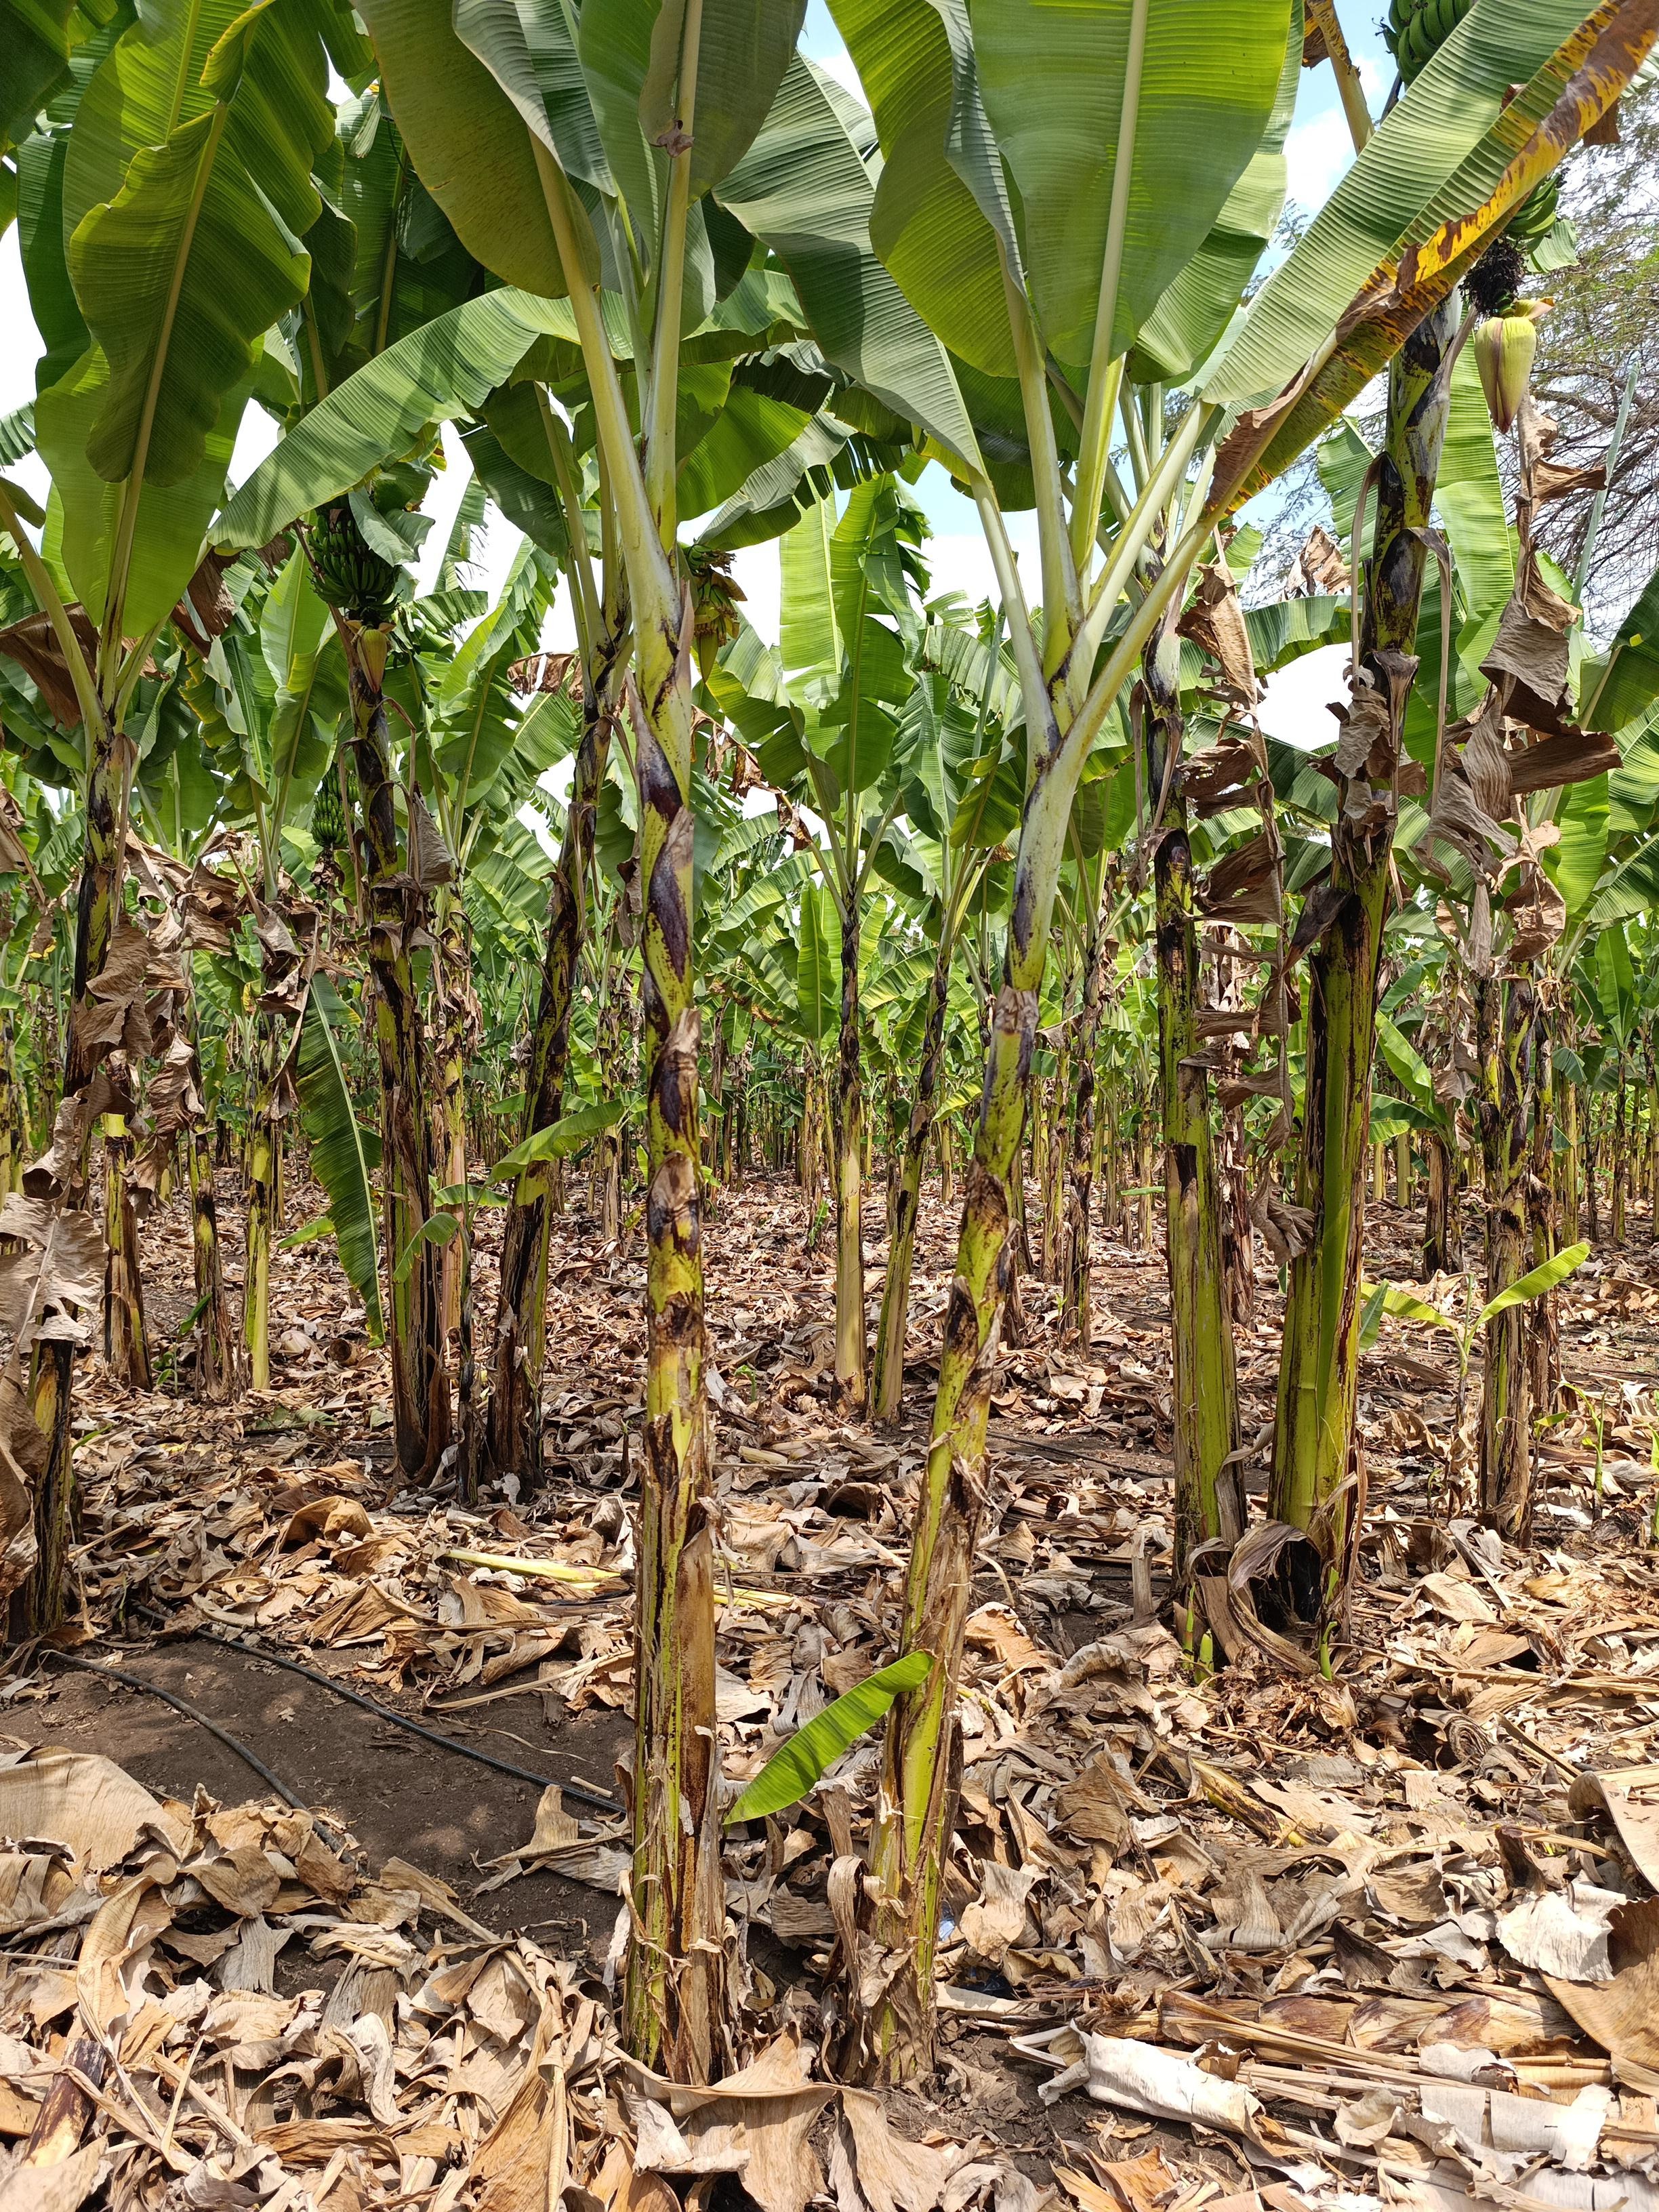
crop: banana
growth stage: vegetative
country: Tanzania
